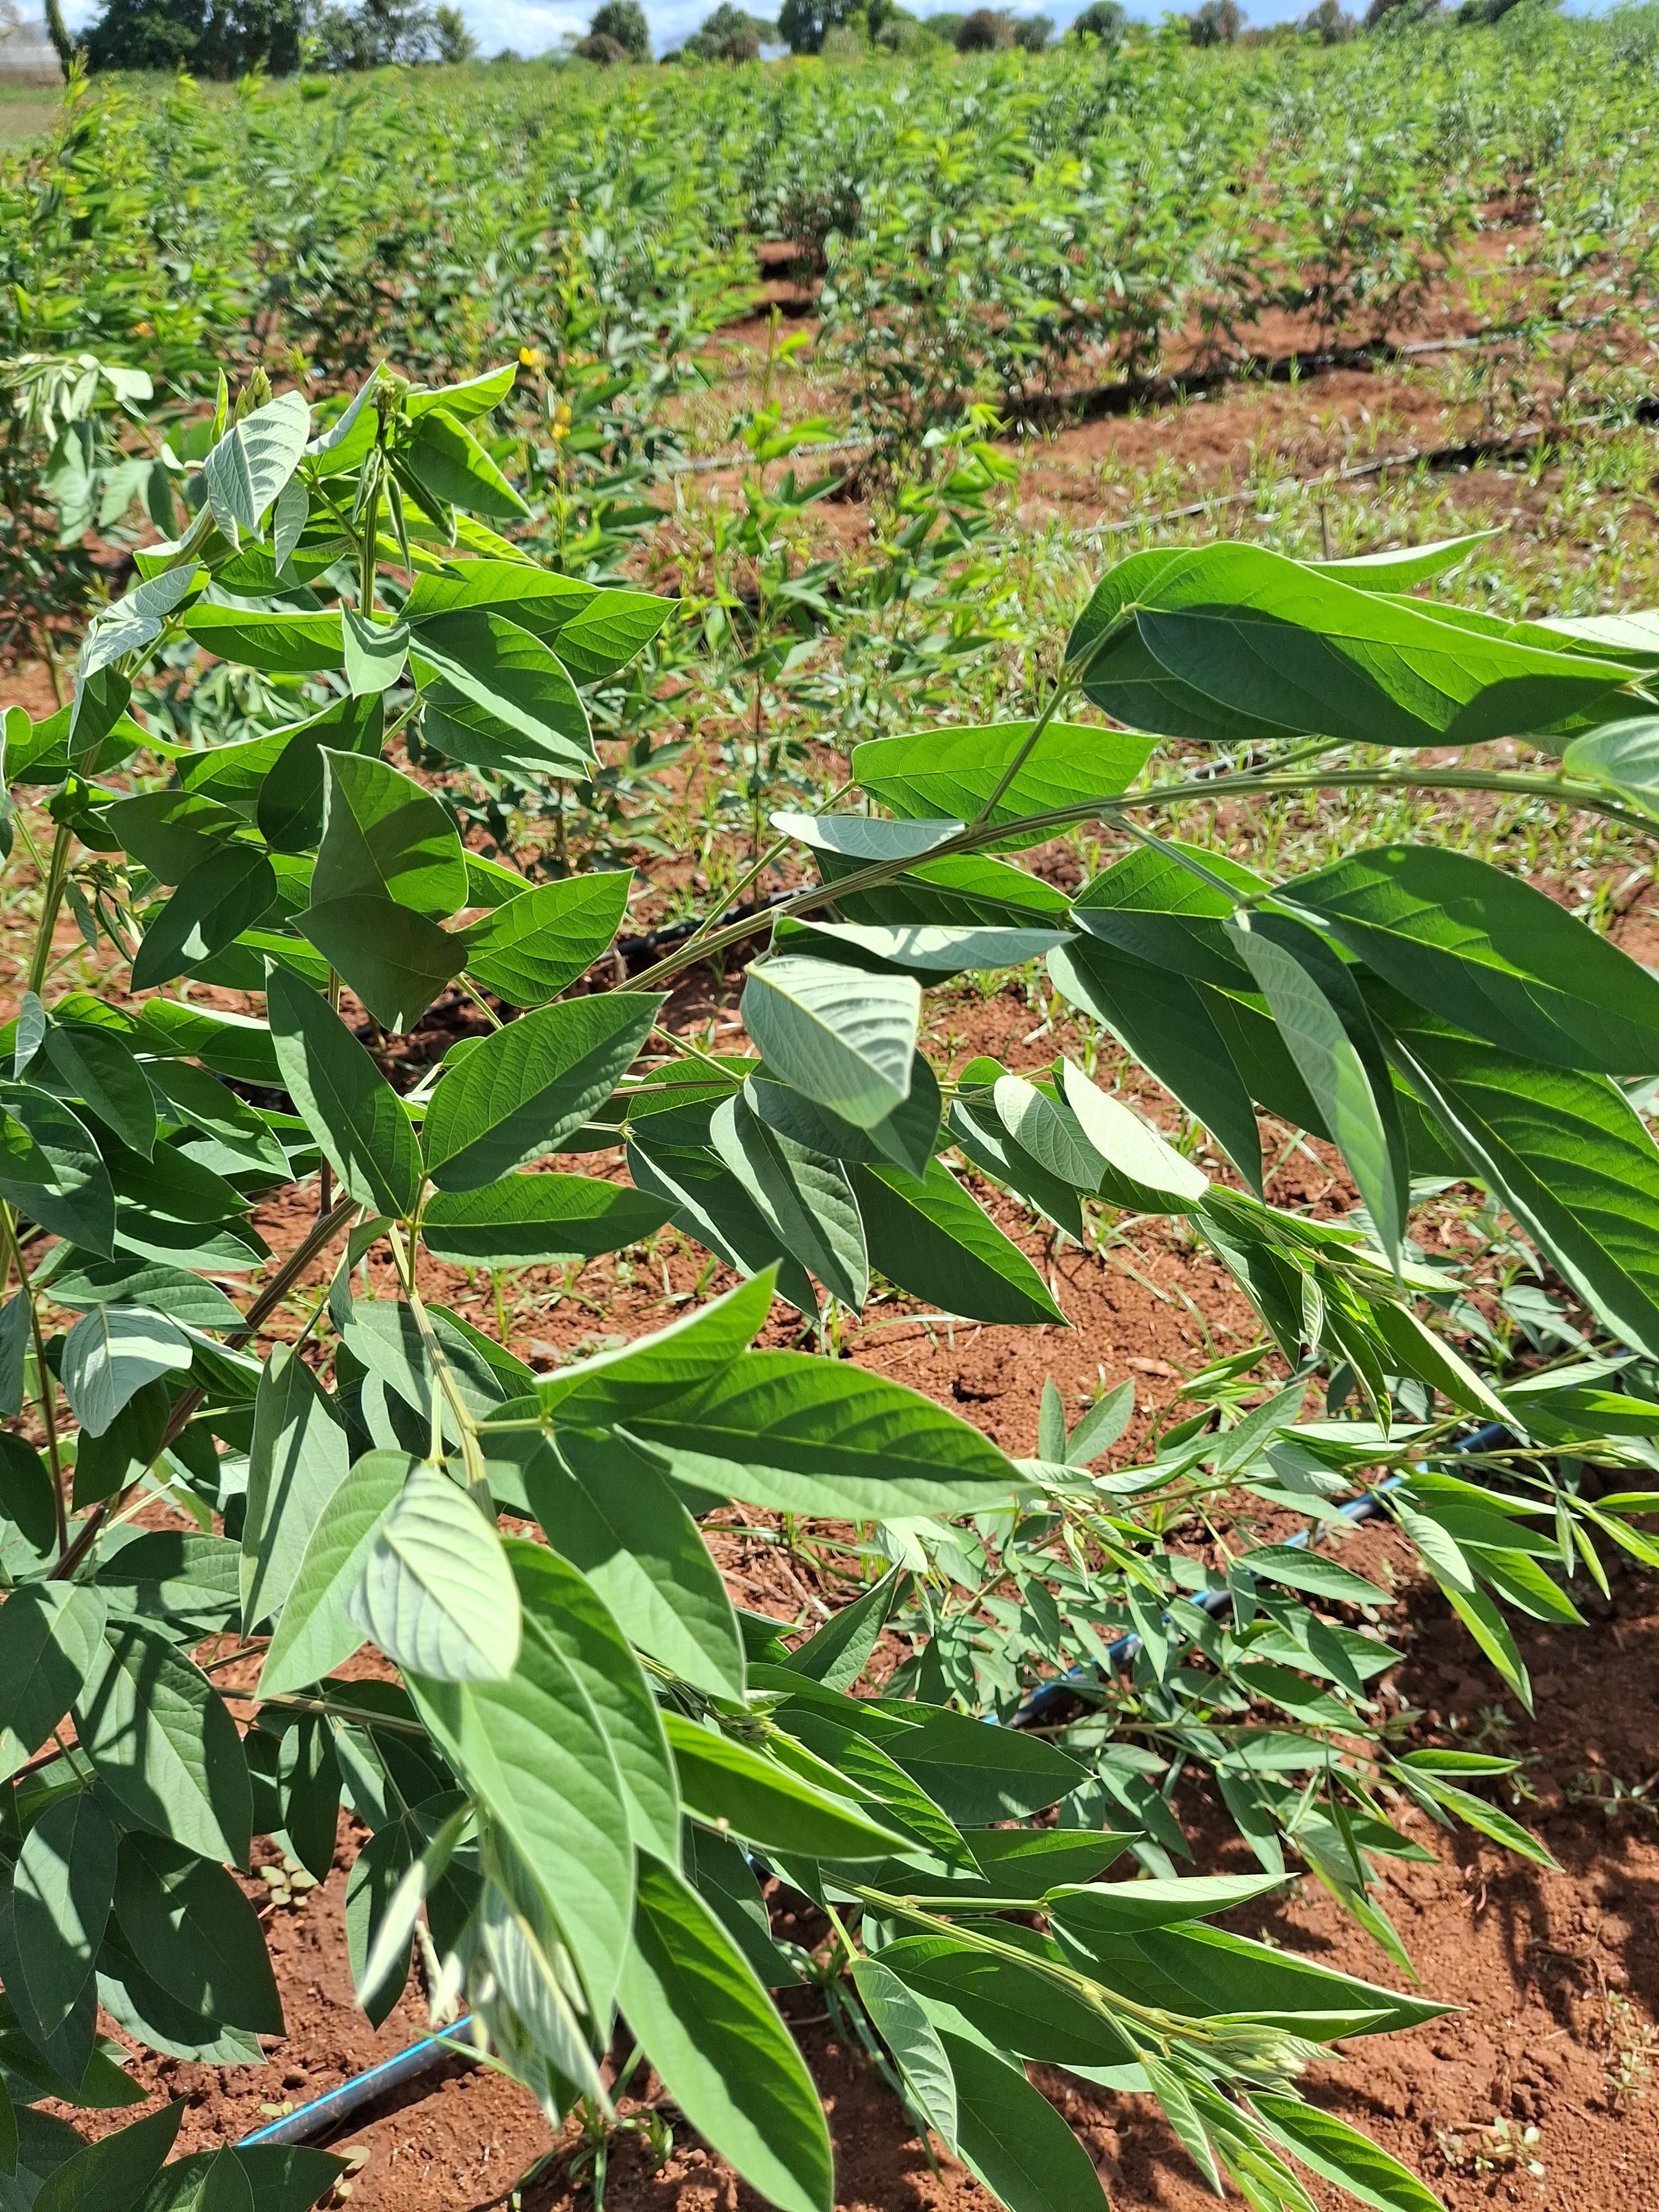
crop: pigeonpea
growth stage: flowering
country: Kenya
